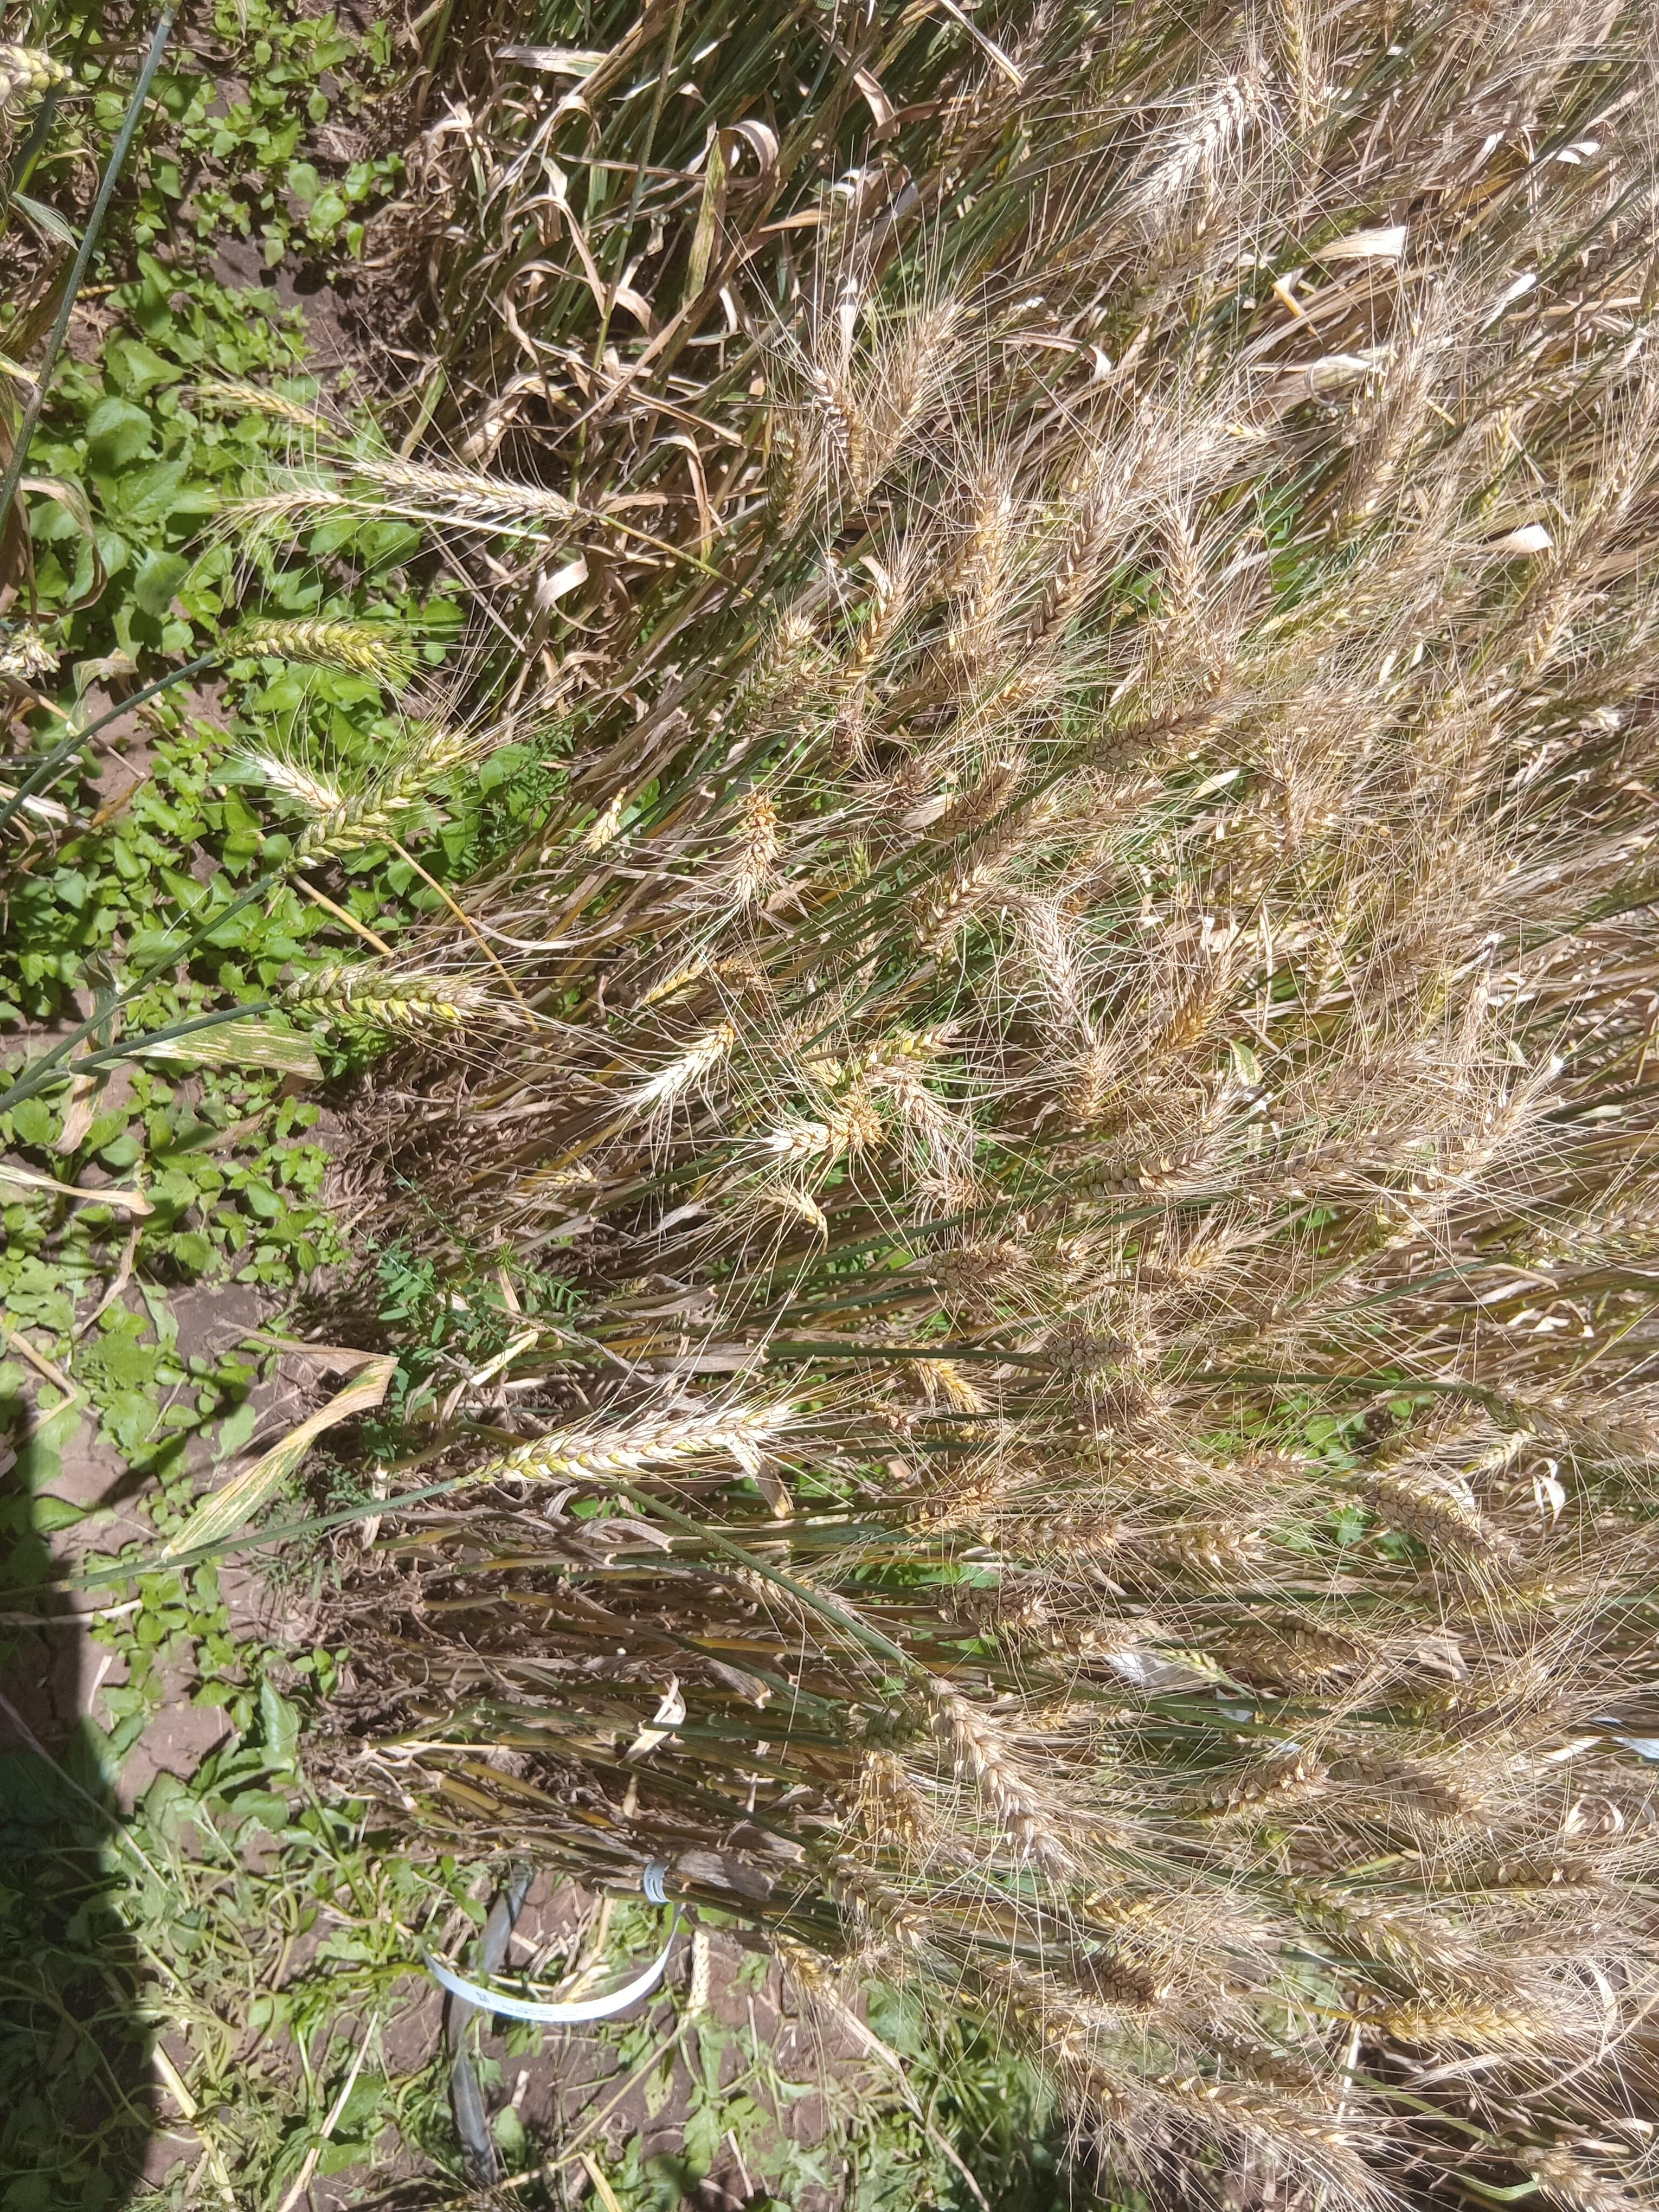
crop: wheat
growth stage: maturity
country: Kenya
